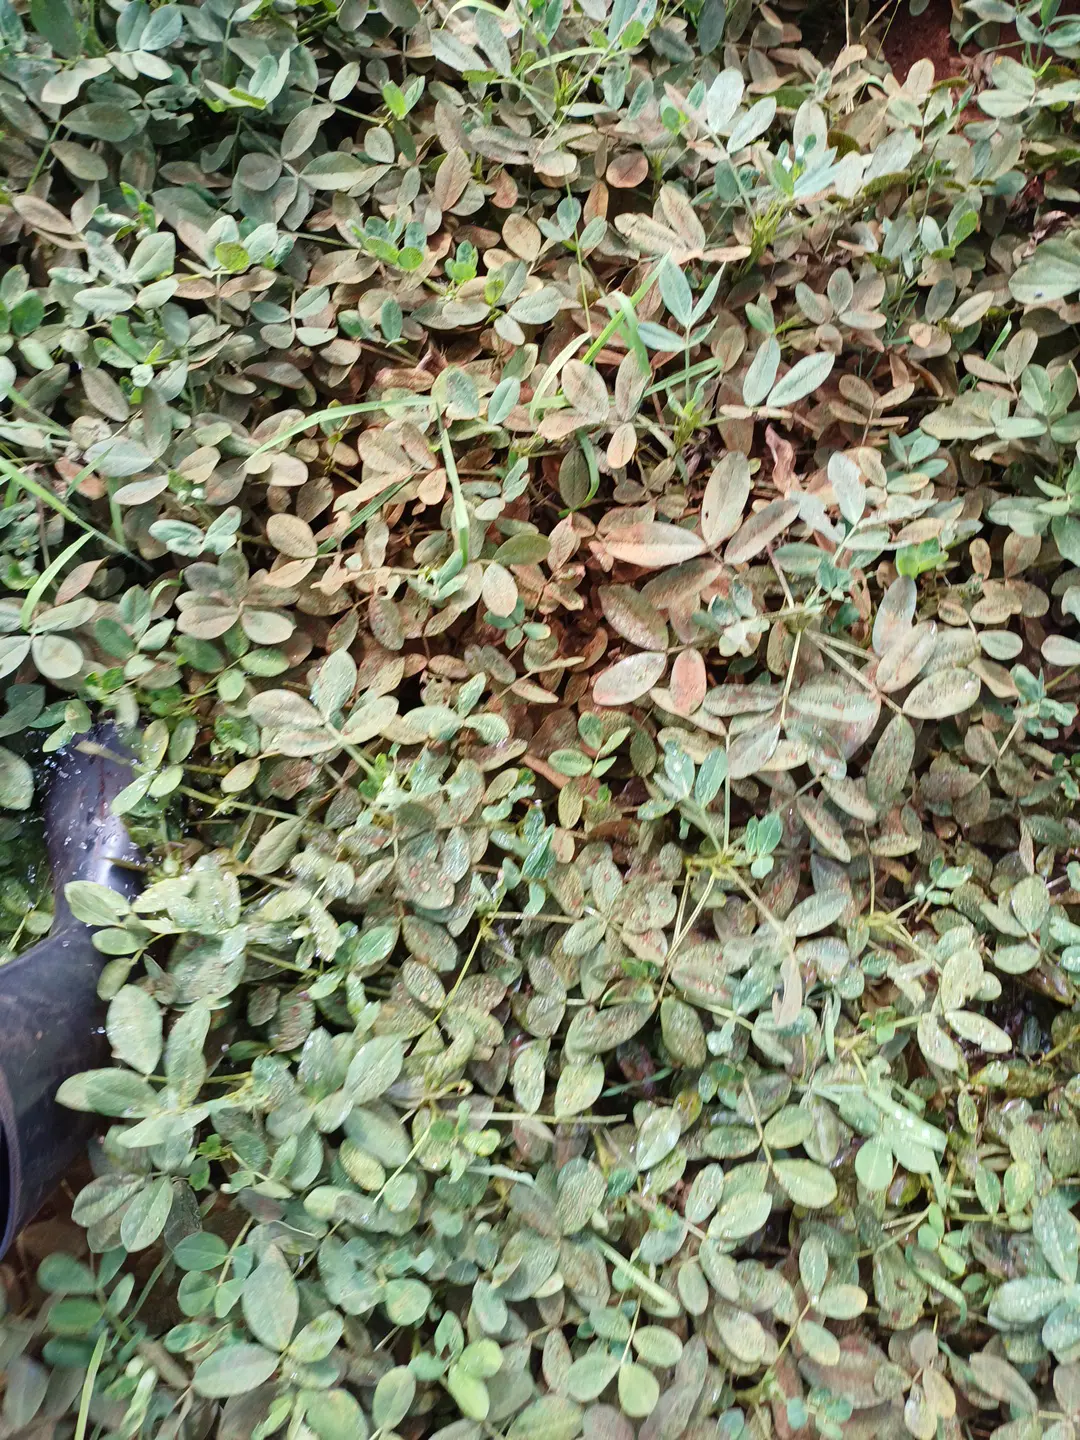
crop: groundnut
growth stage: pegging
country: Kenya
